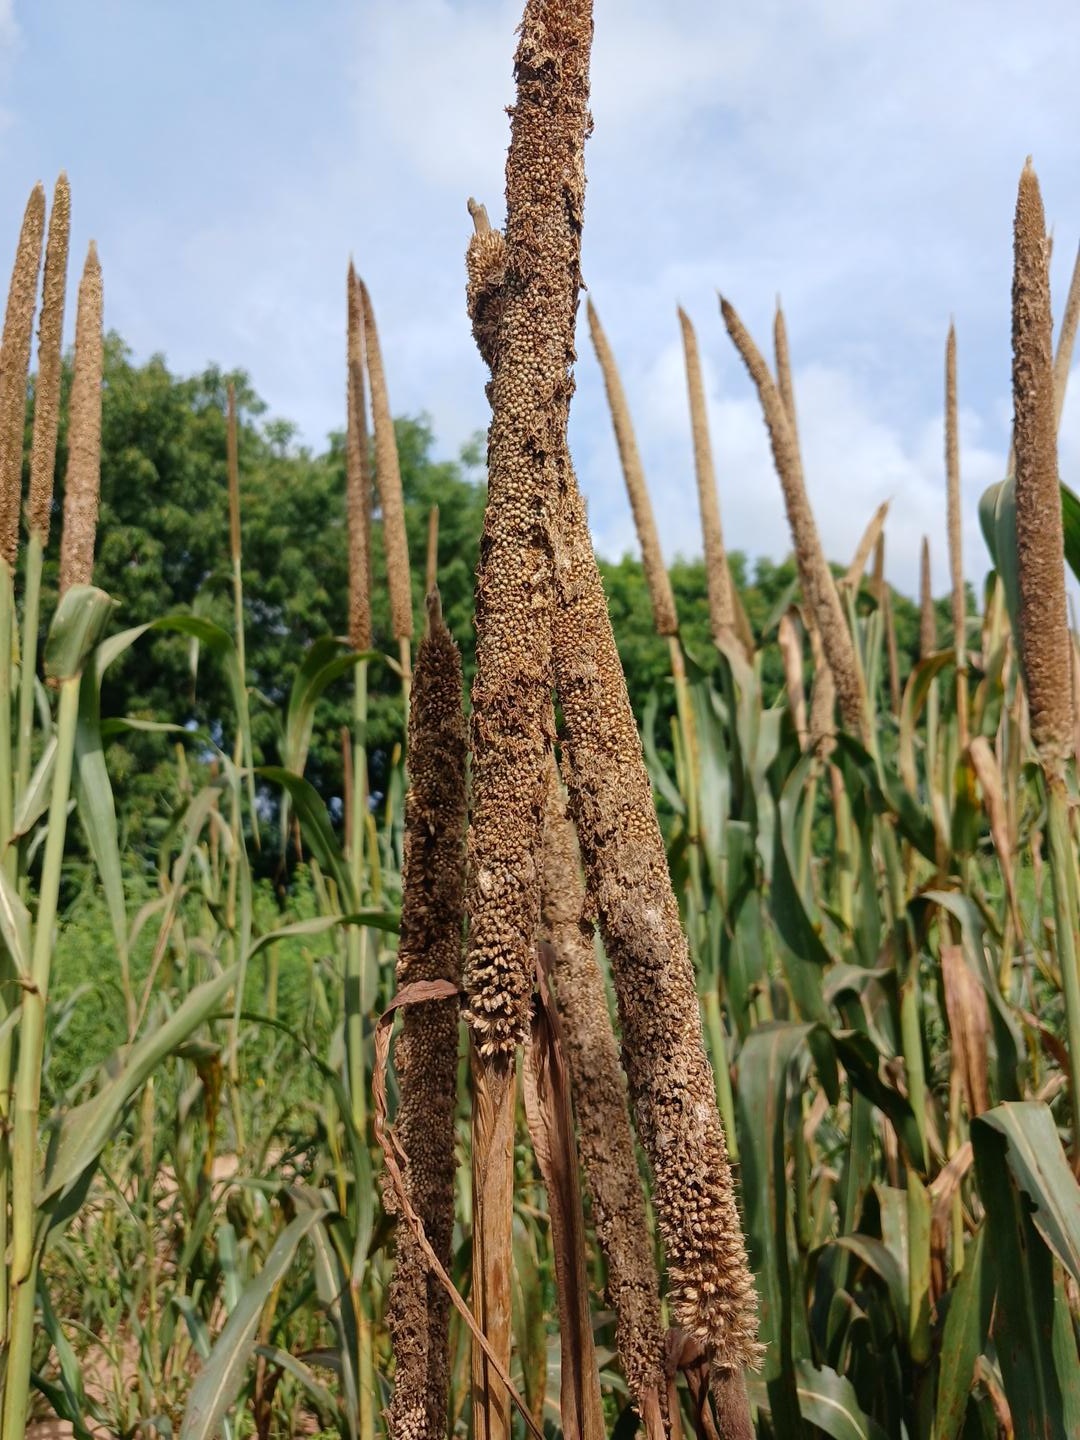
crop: pearl millet
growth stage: maturity
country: Senegal
